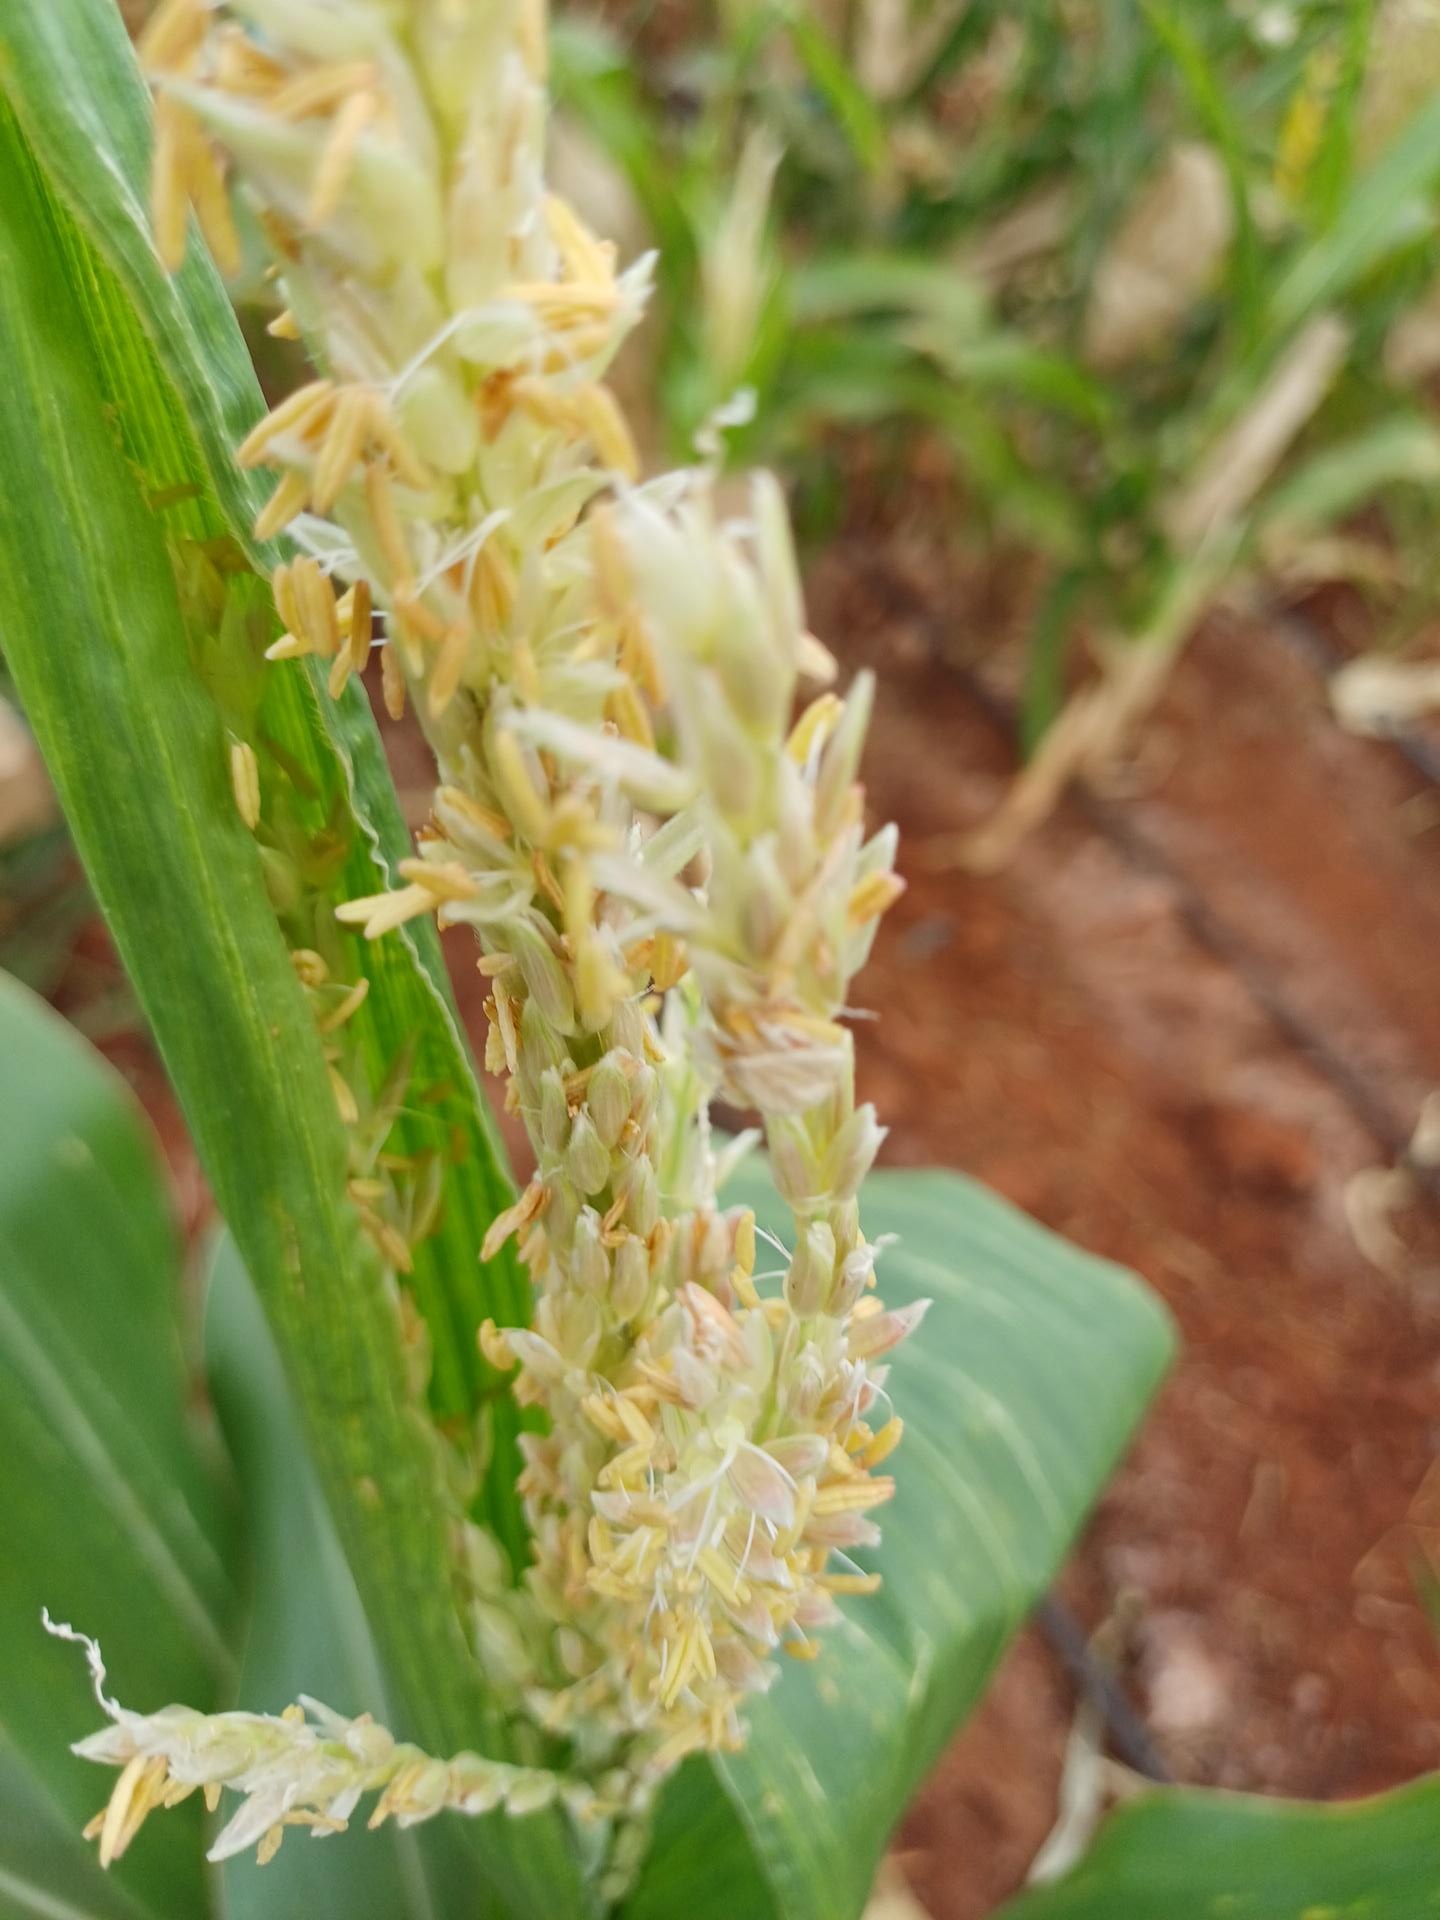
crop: maize
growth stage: flowering
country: Kenya
